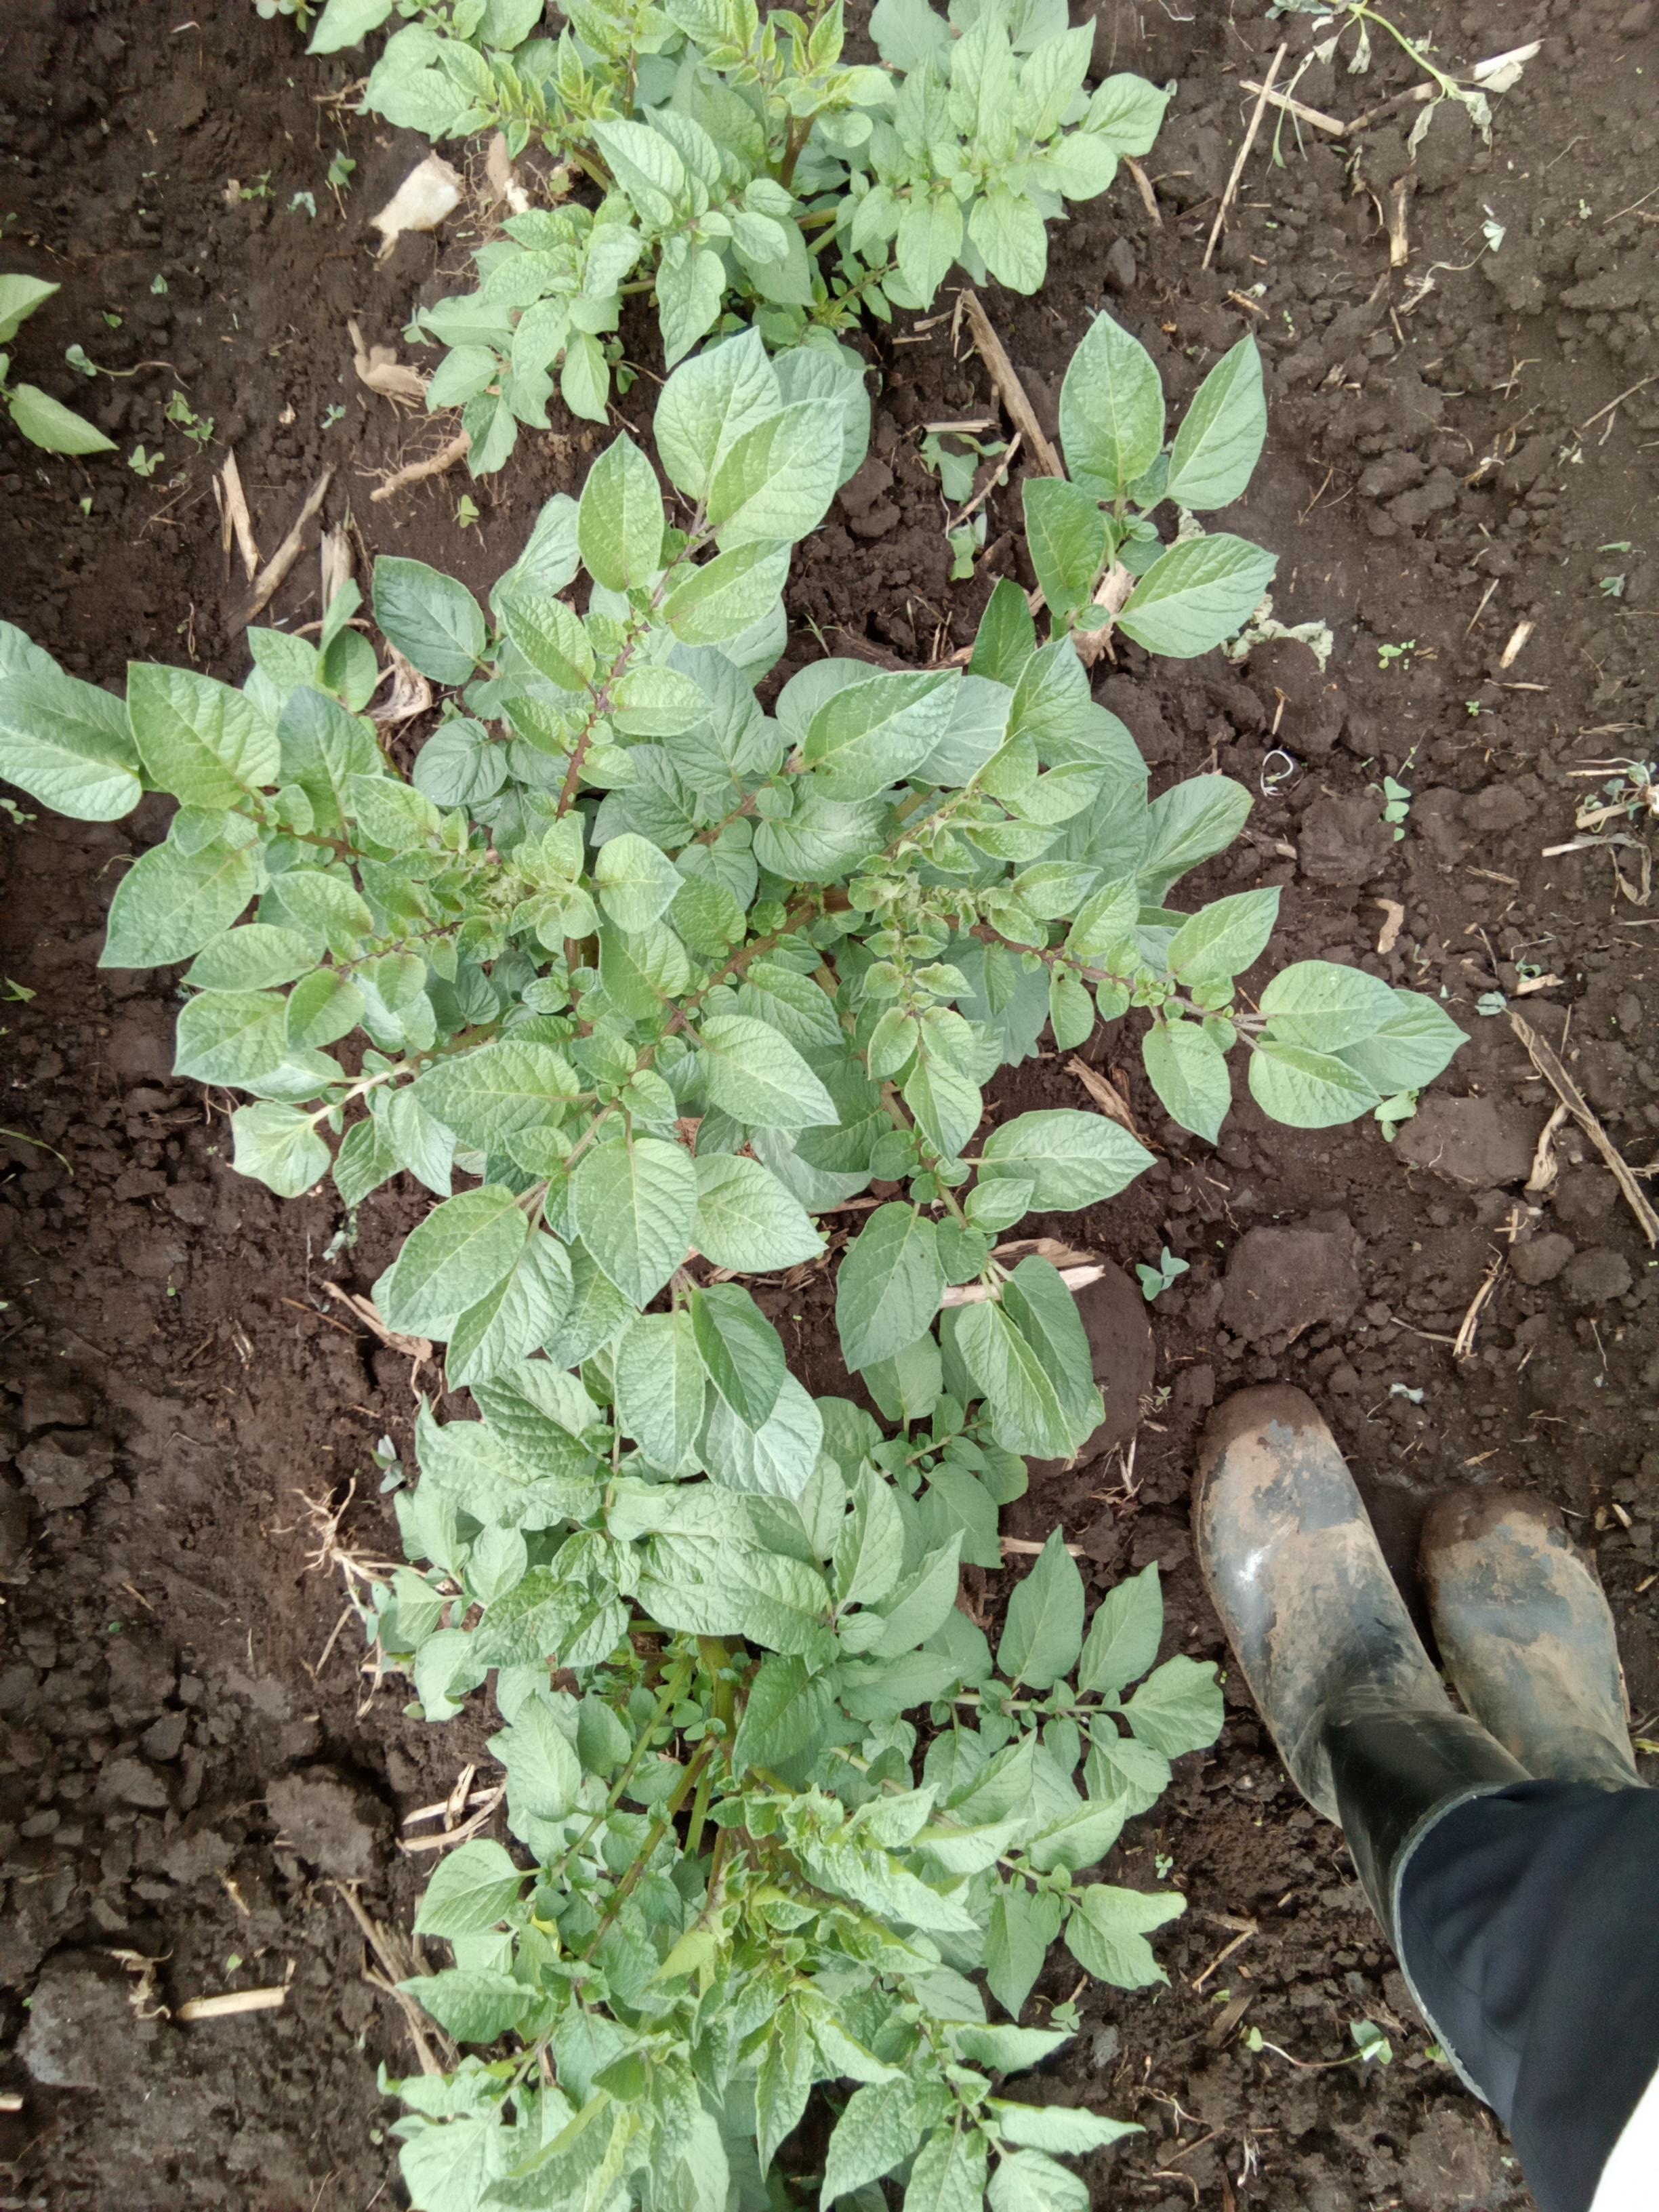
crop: potato
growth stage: vegetative
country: Kenya
